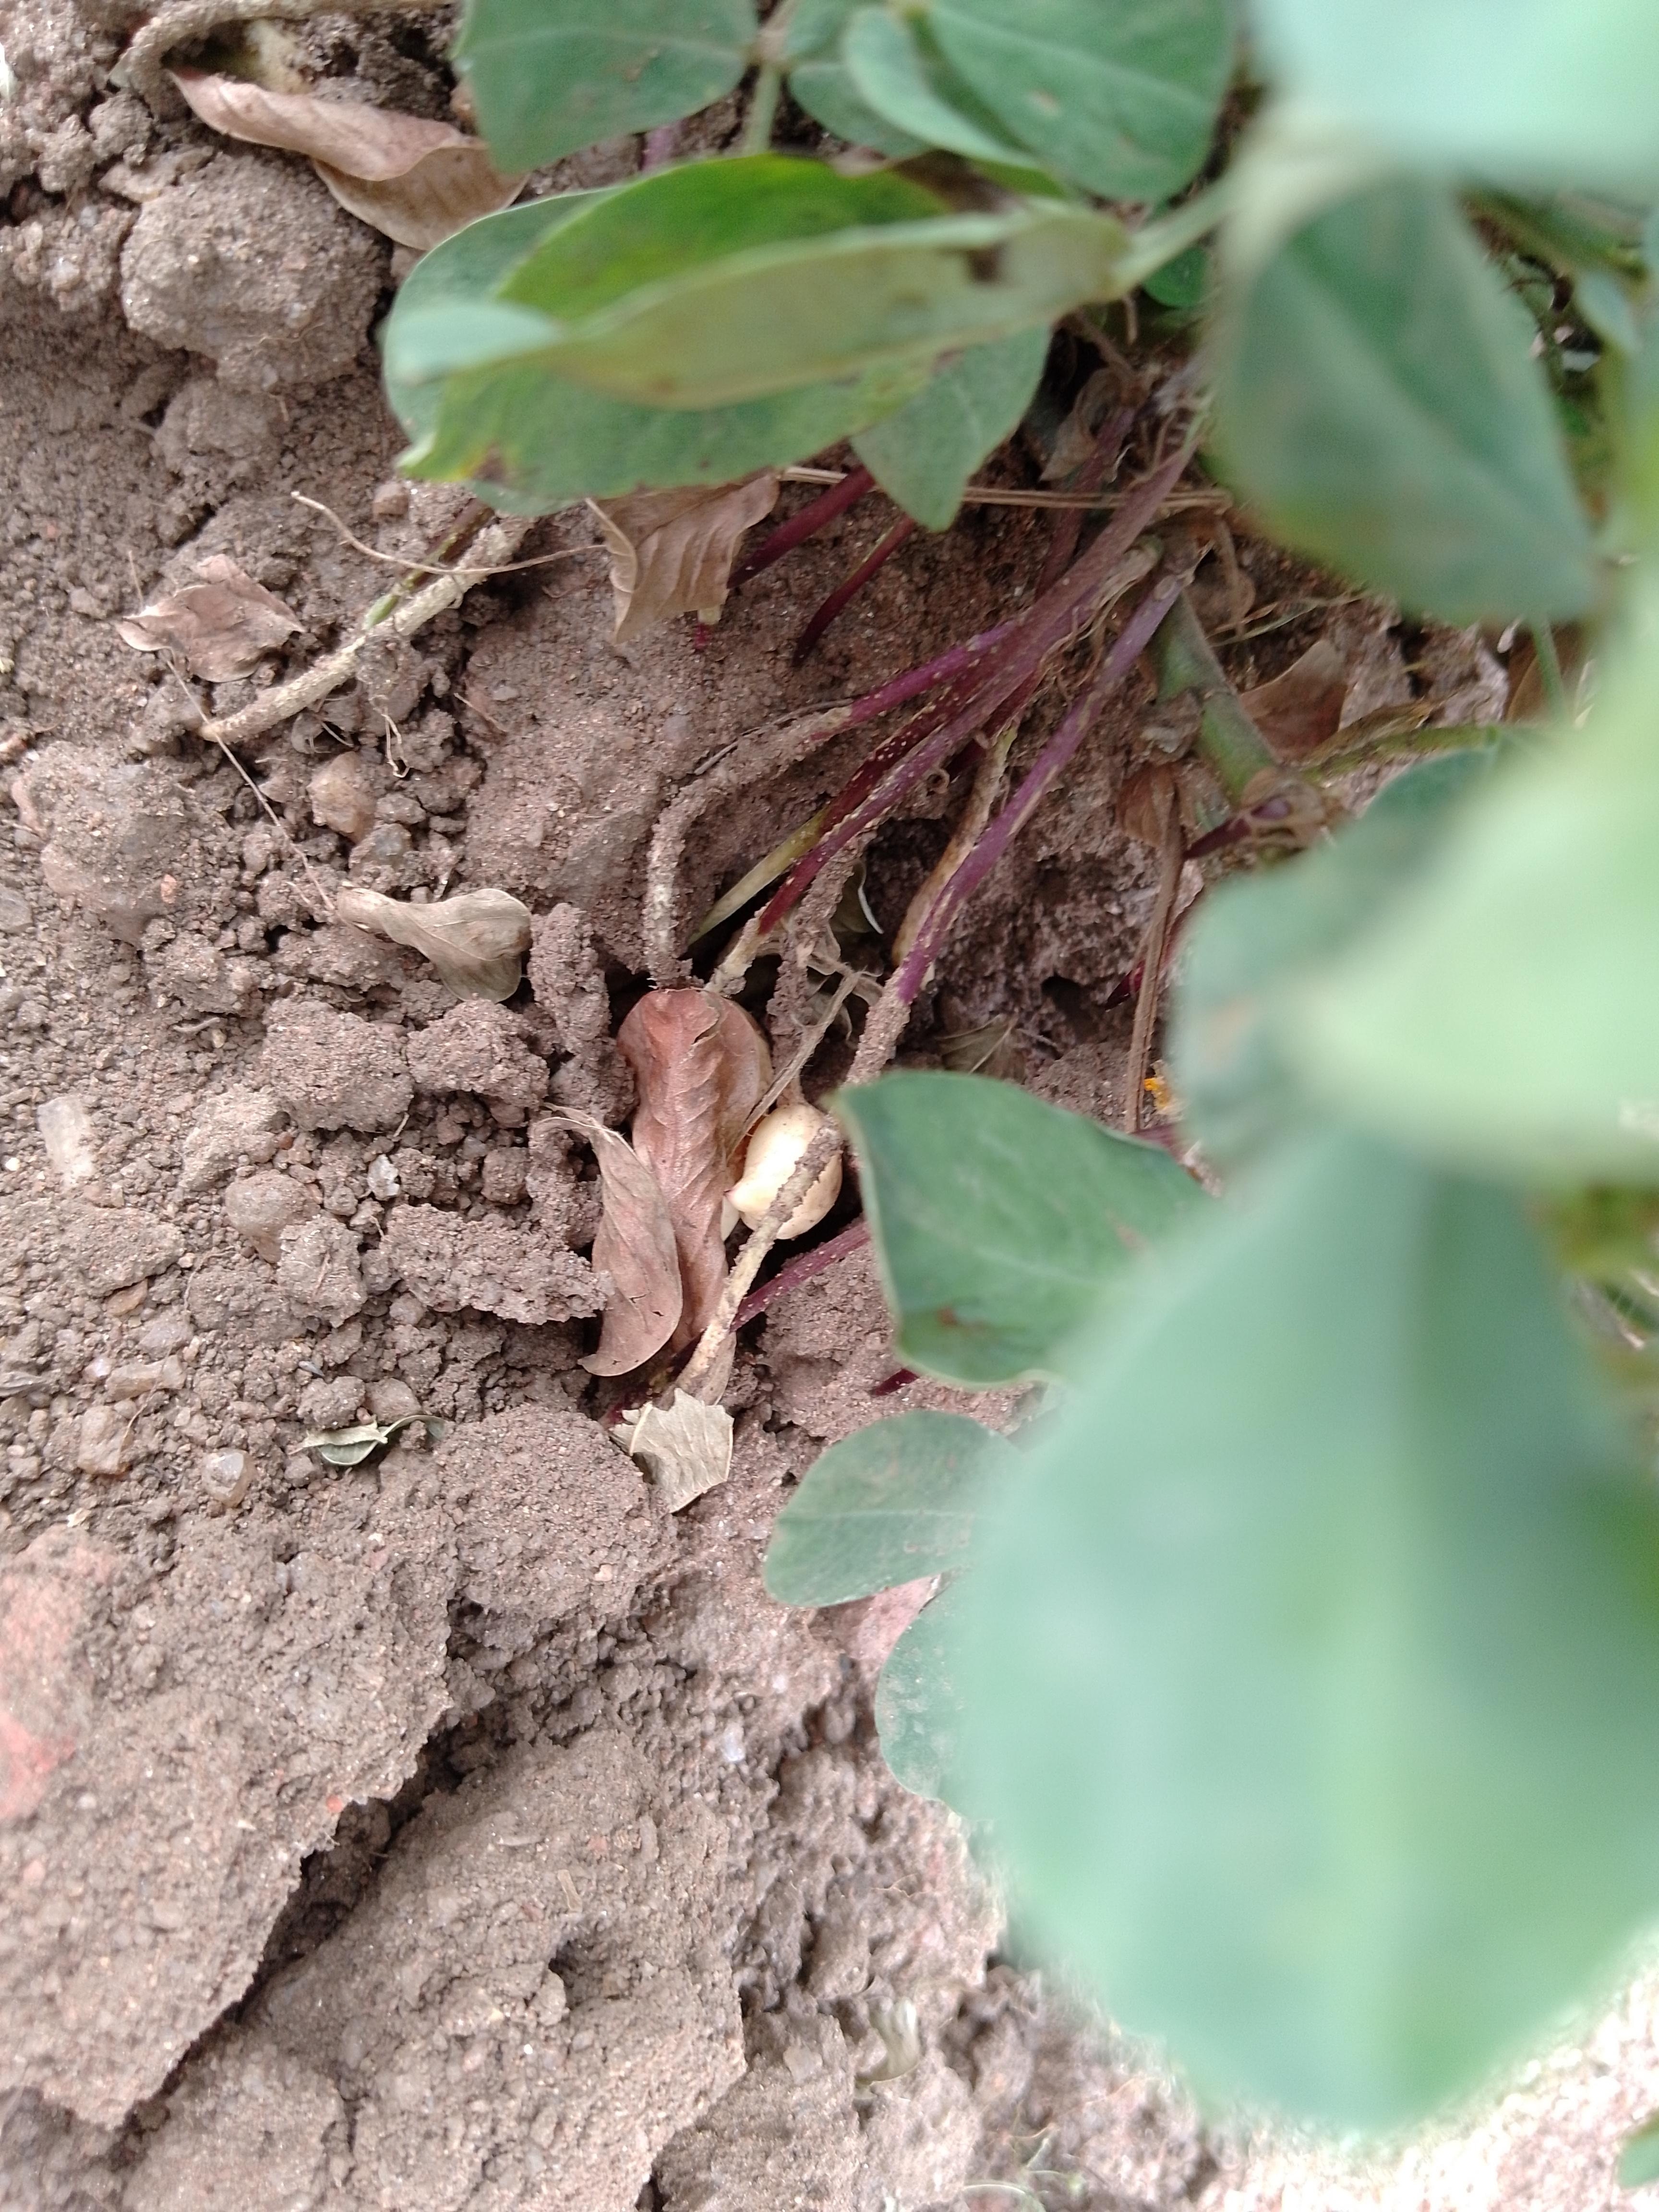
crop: groundnut
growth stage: harvest maturity
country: Malawi
